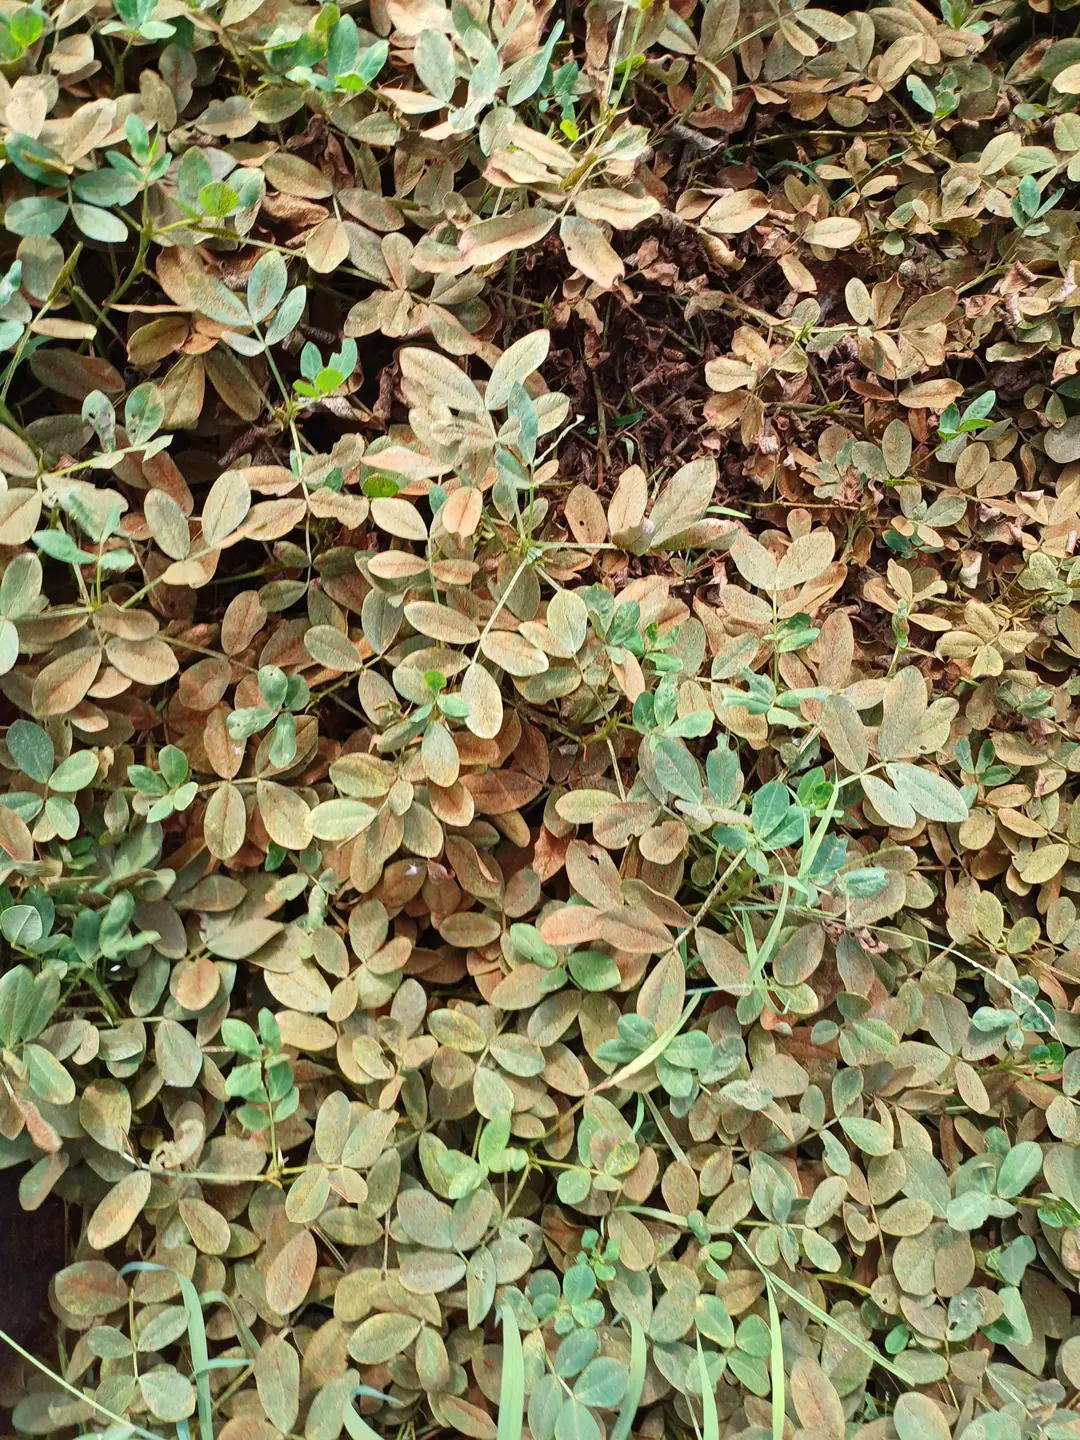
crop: groundnut
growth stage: pegging
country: Kenya
